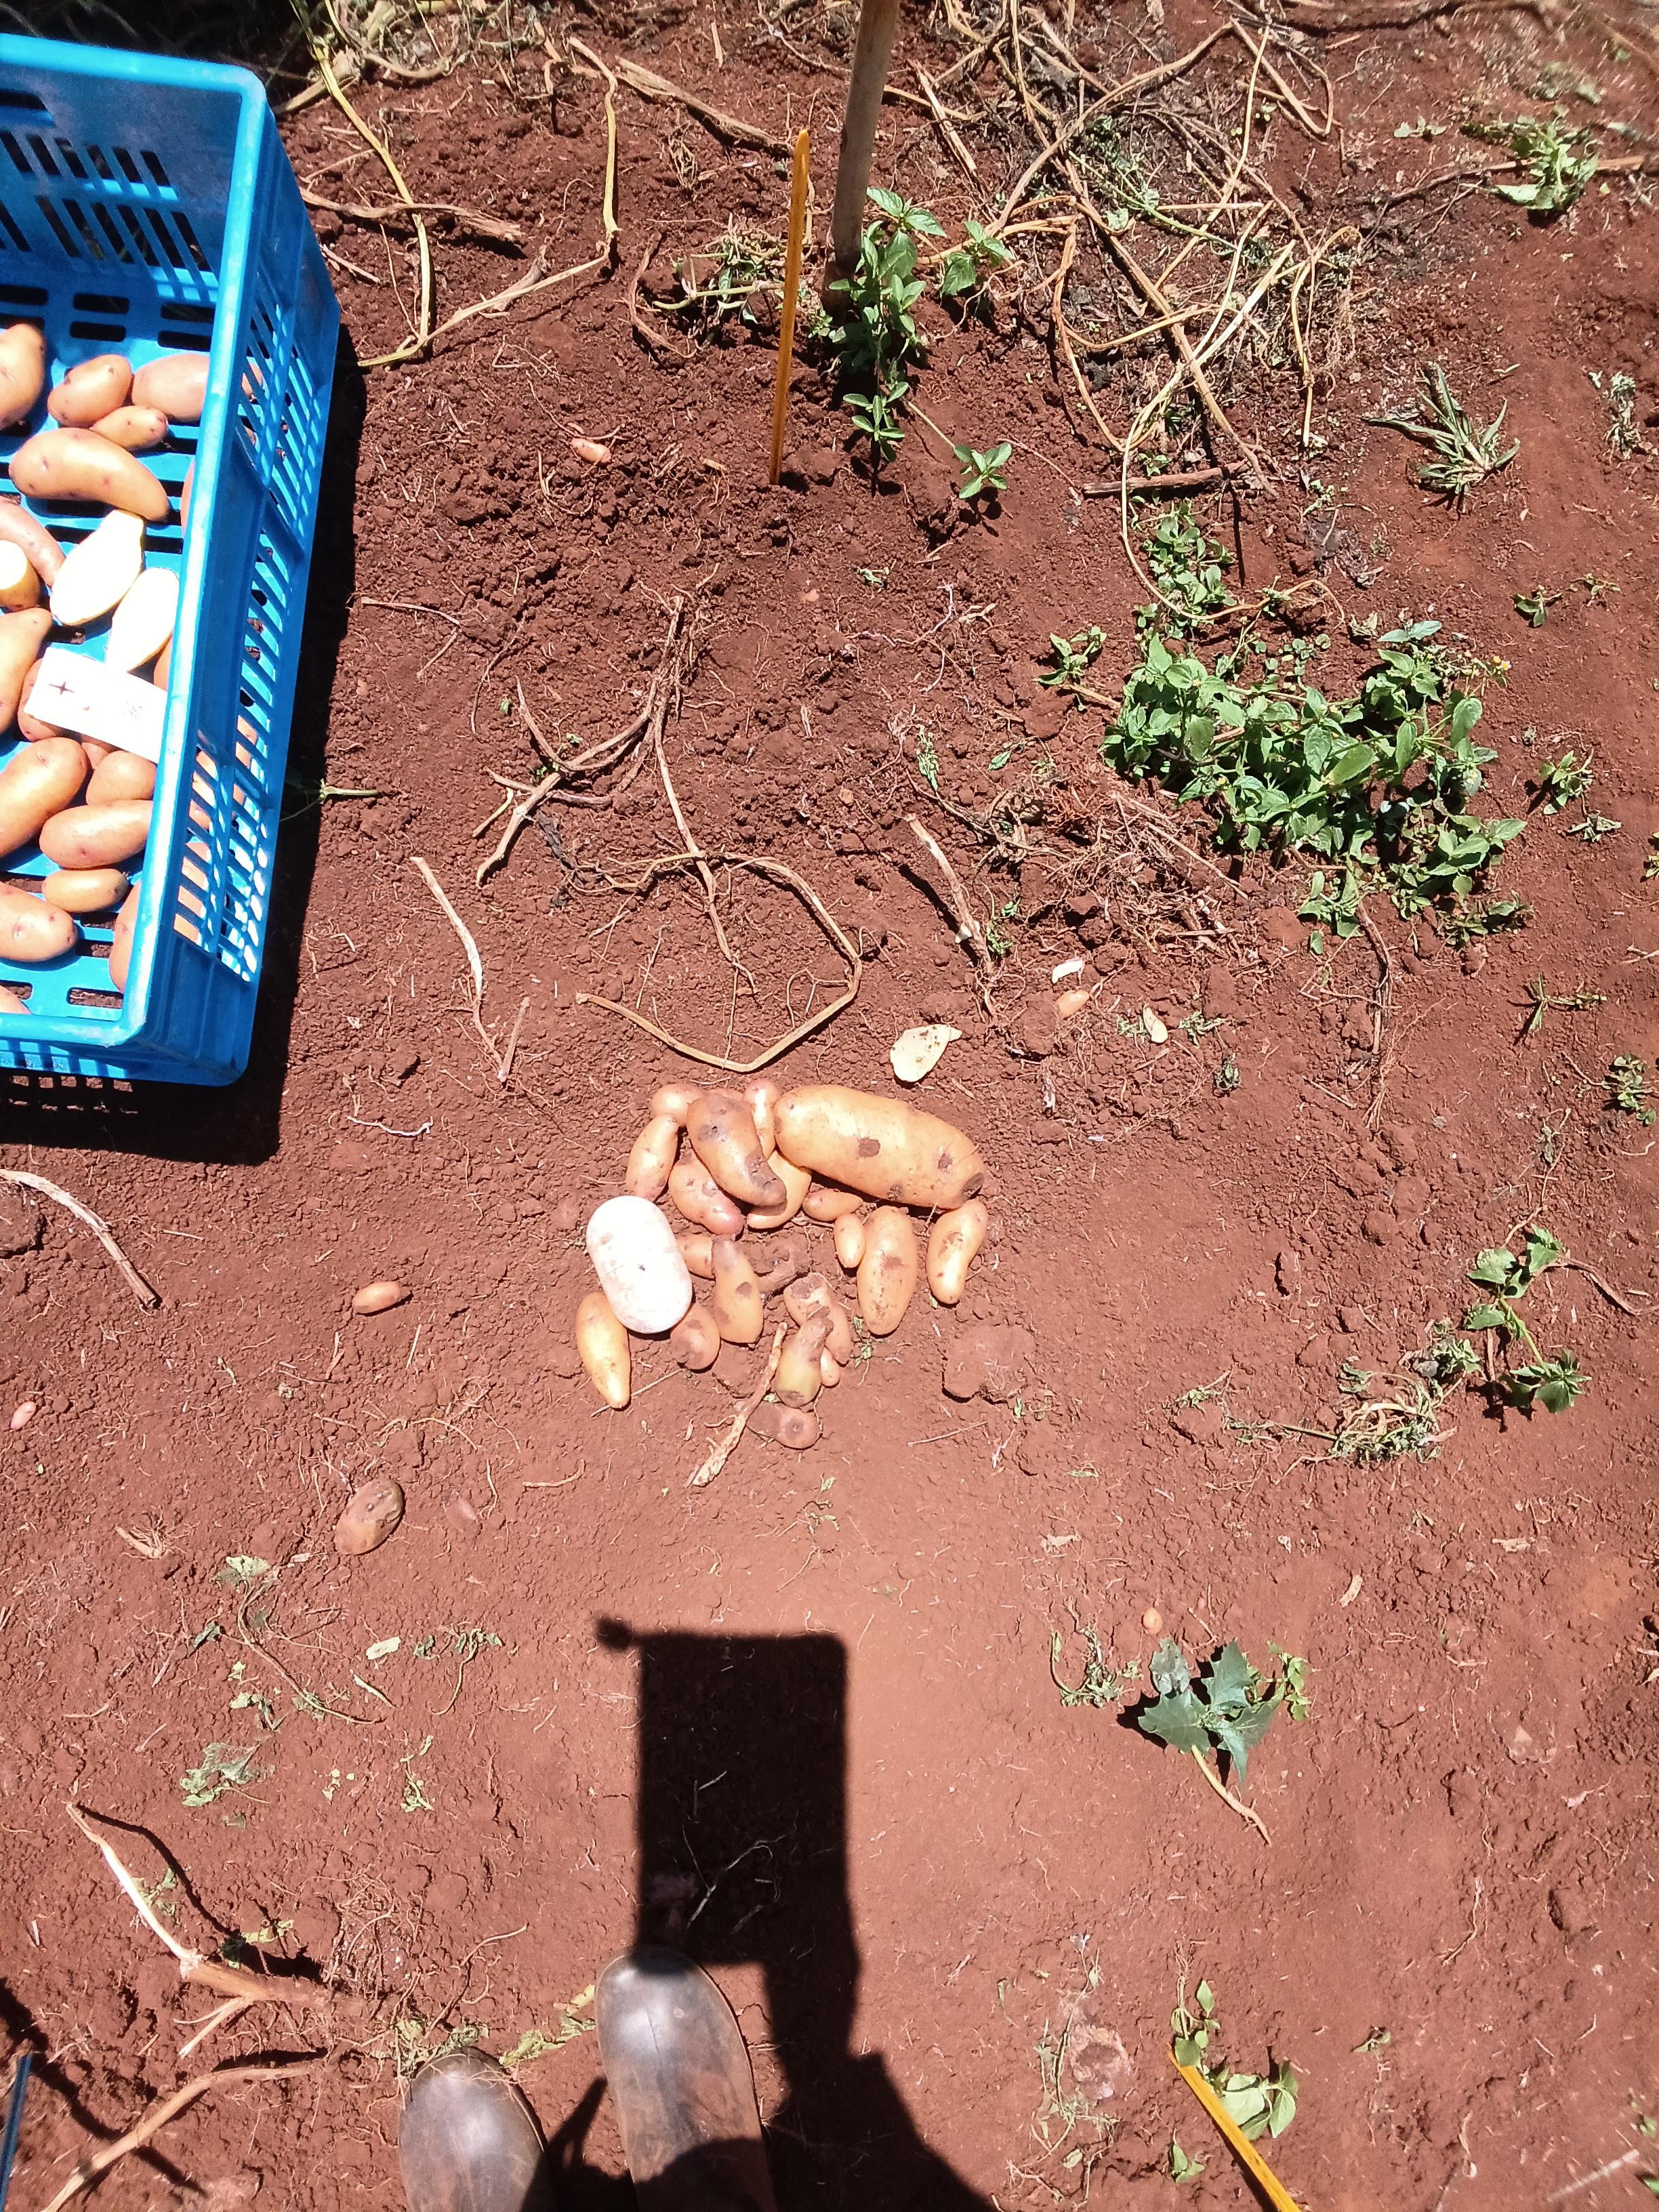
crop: potato
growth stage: harvest
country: Kenya
